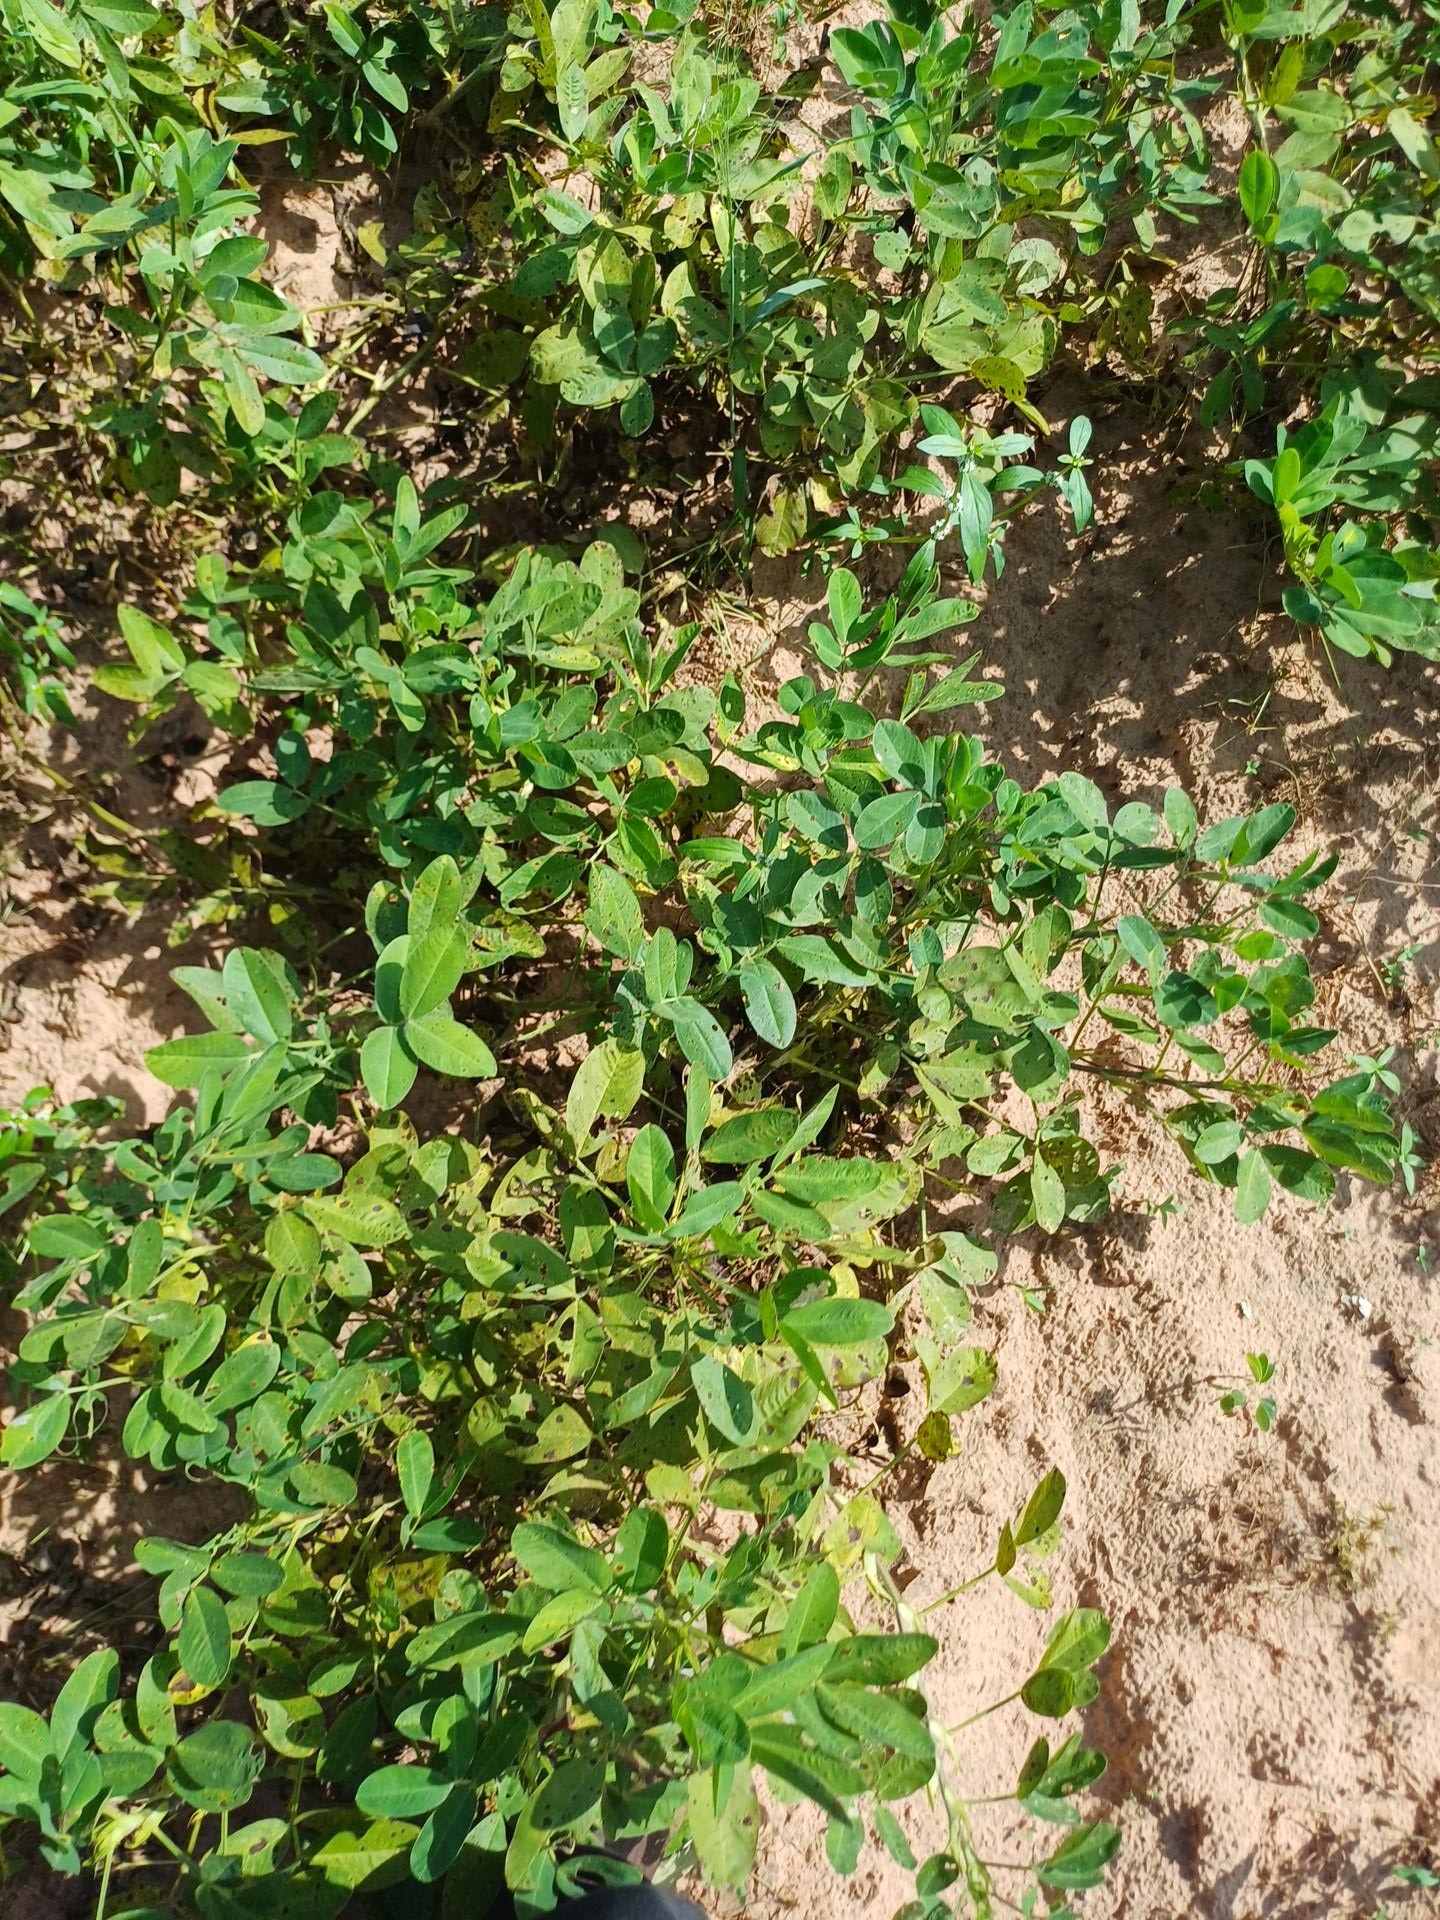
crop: groundnut
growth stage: flowering
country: Senegal
